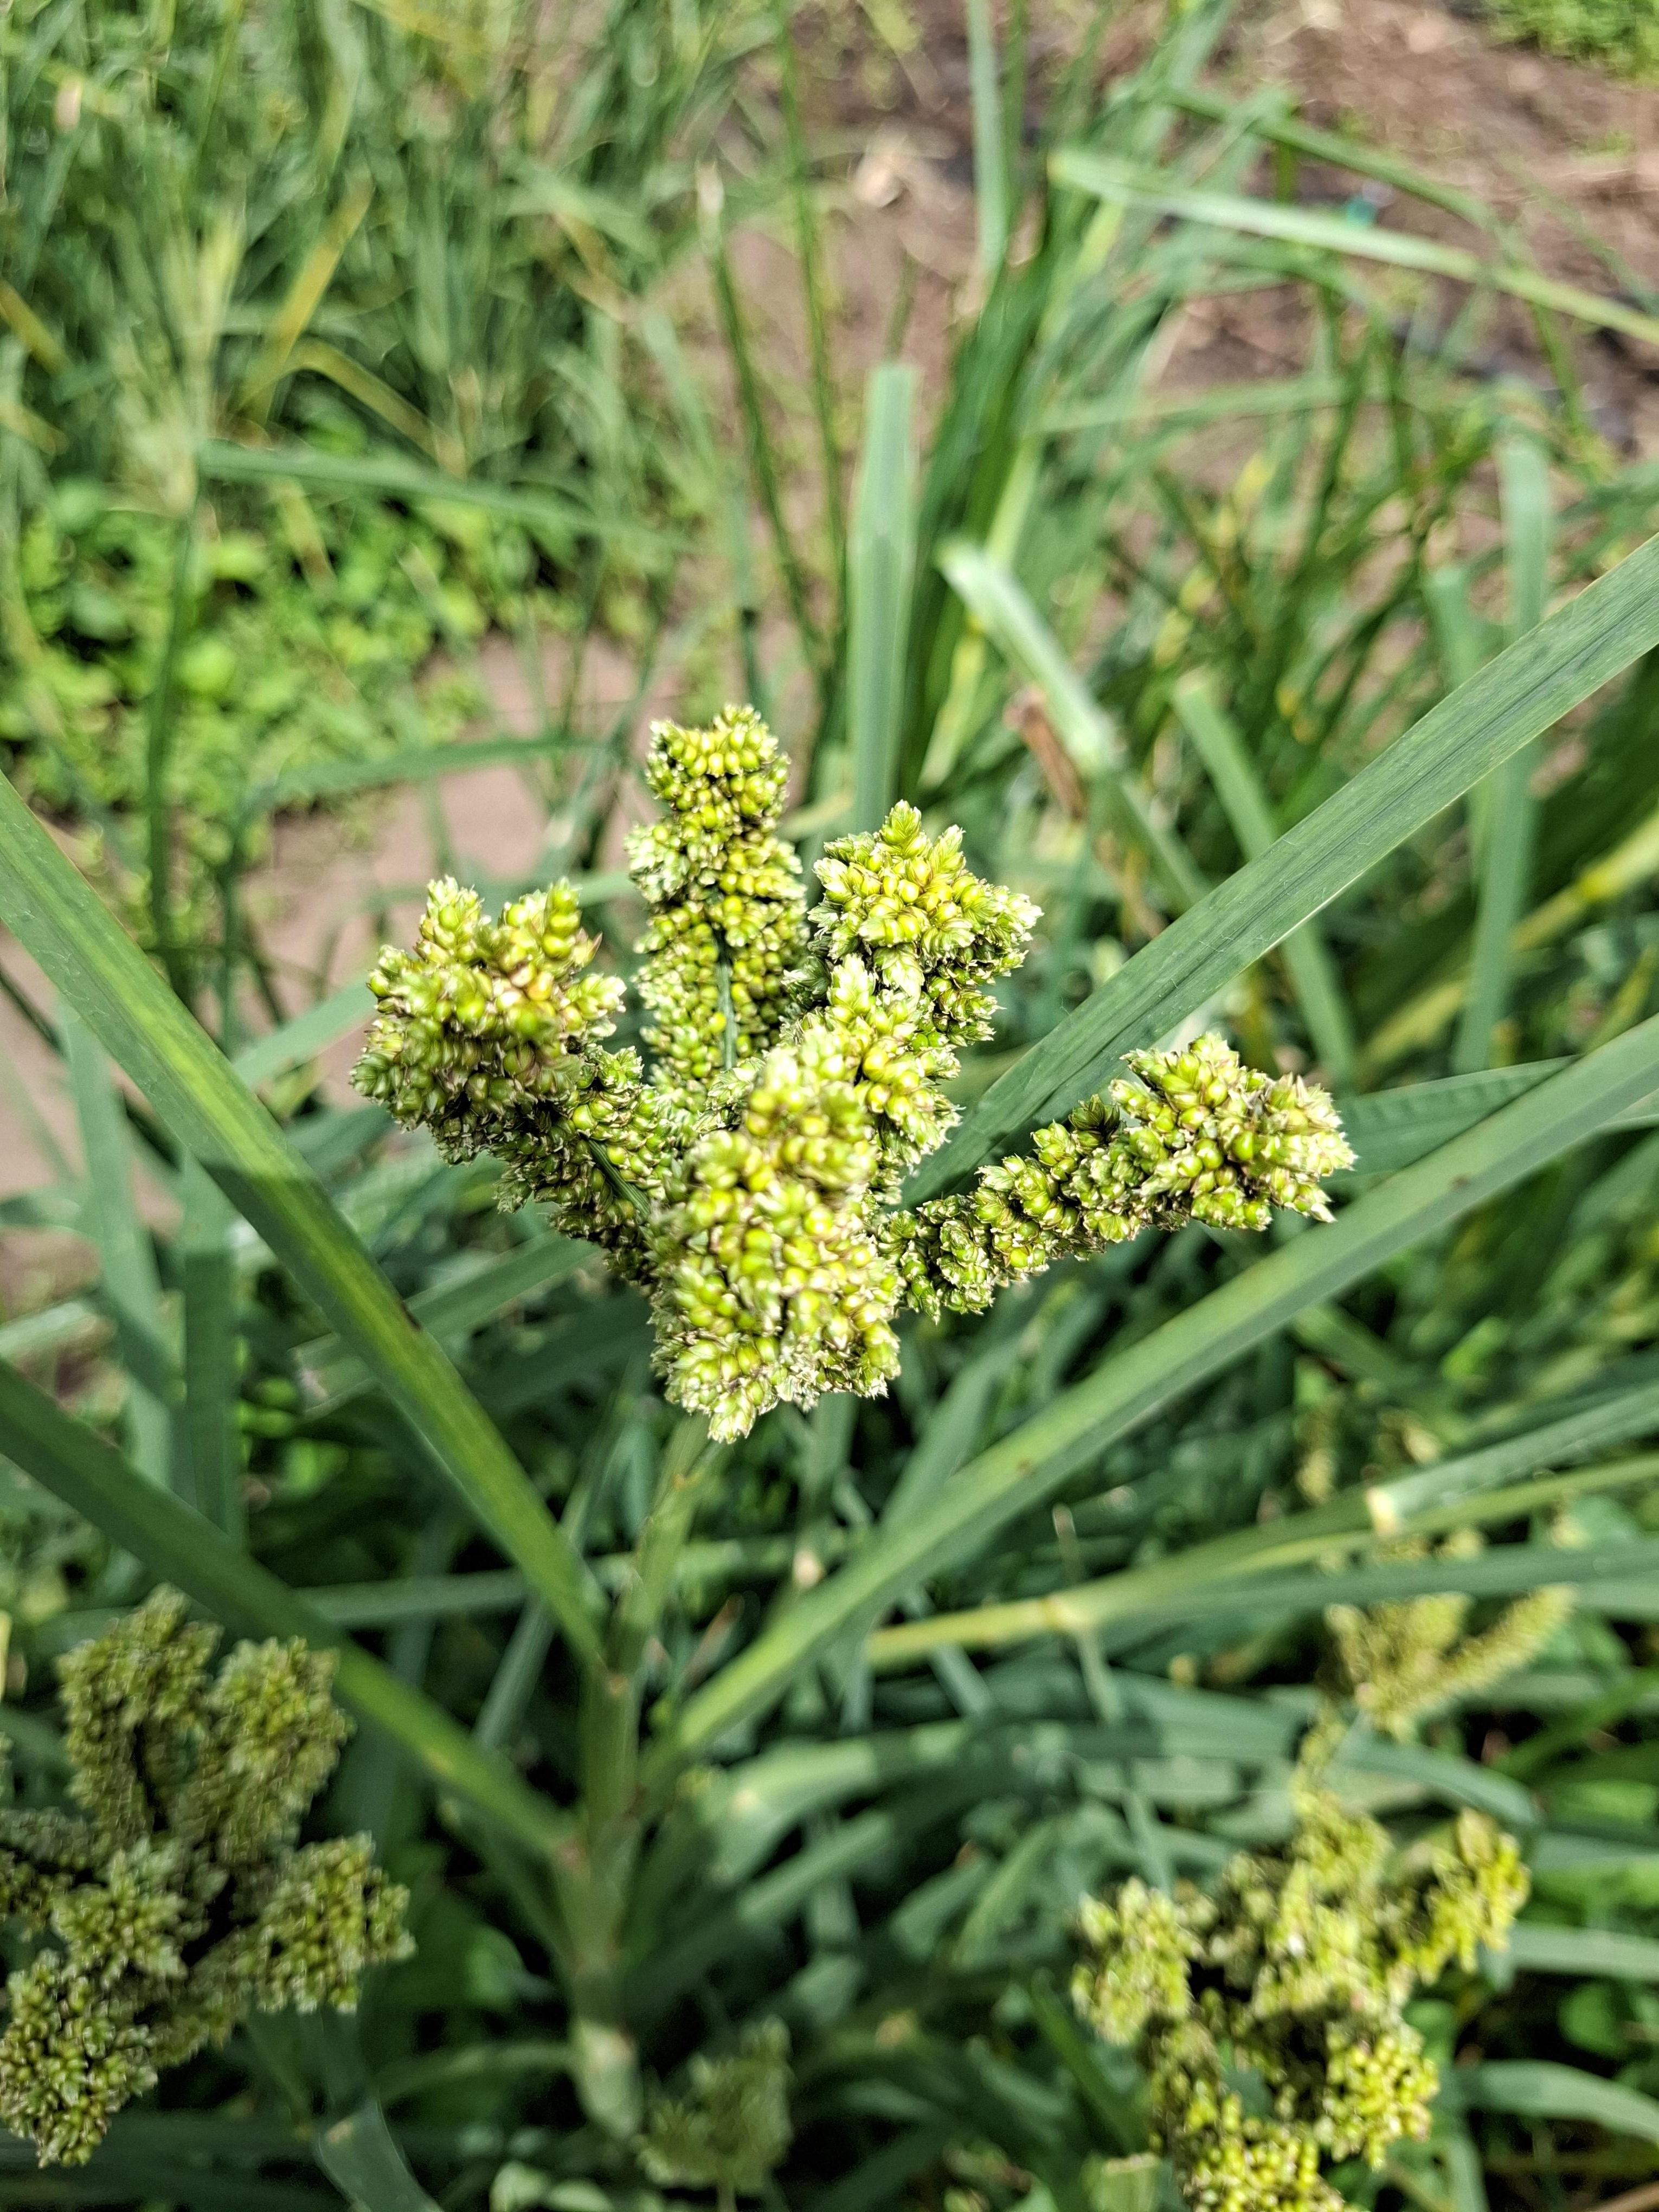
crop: finger millet
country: Tanzania
